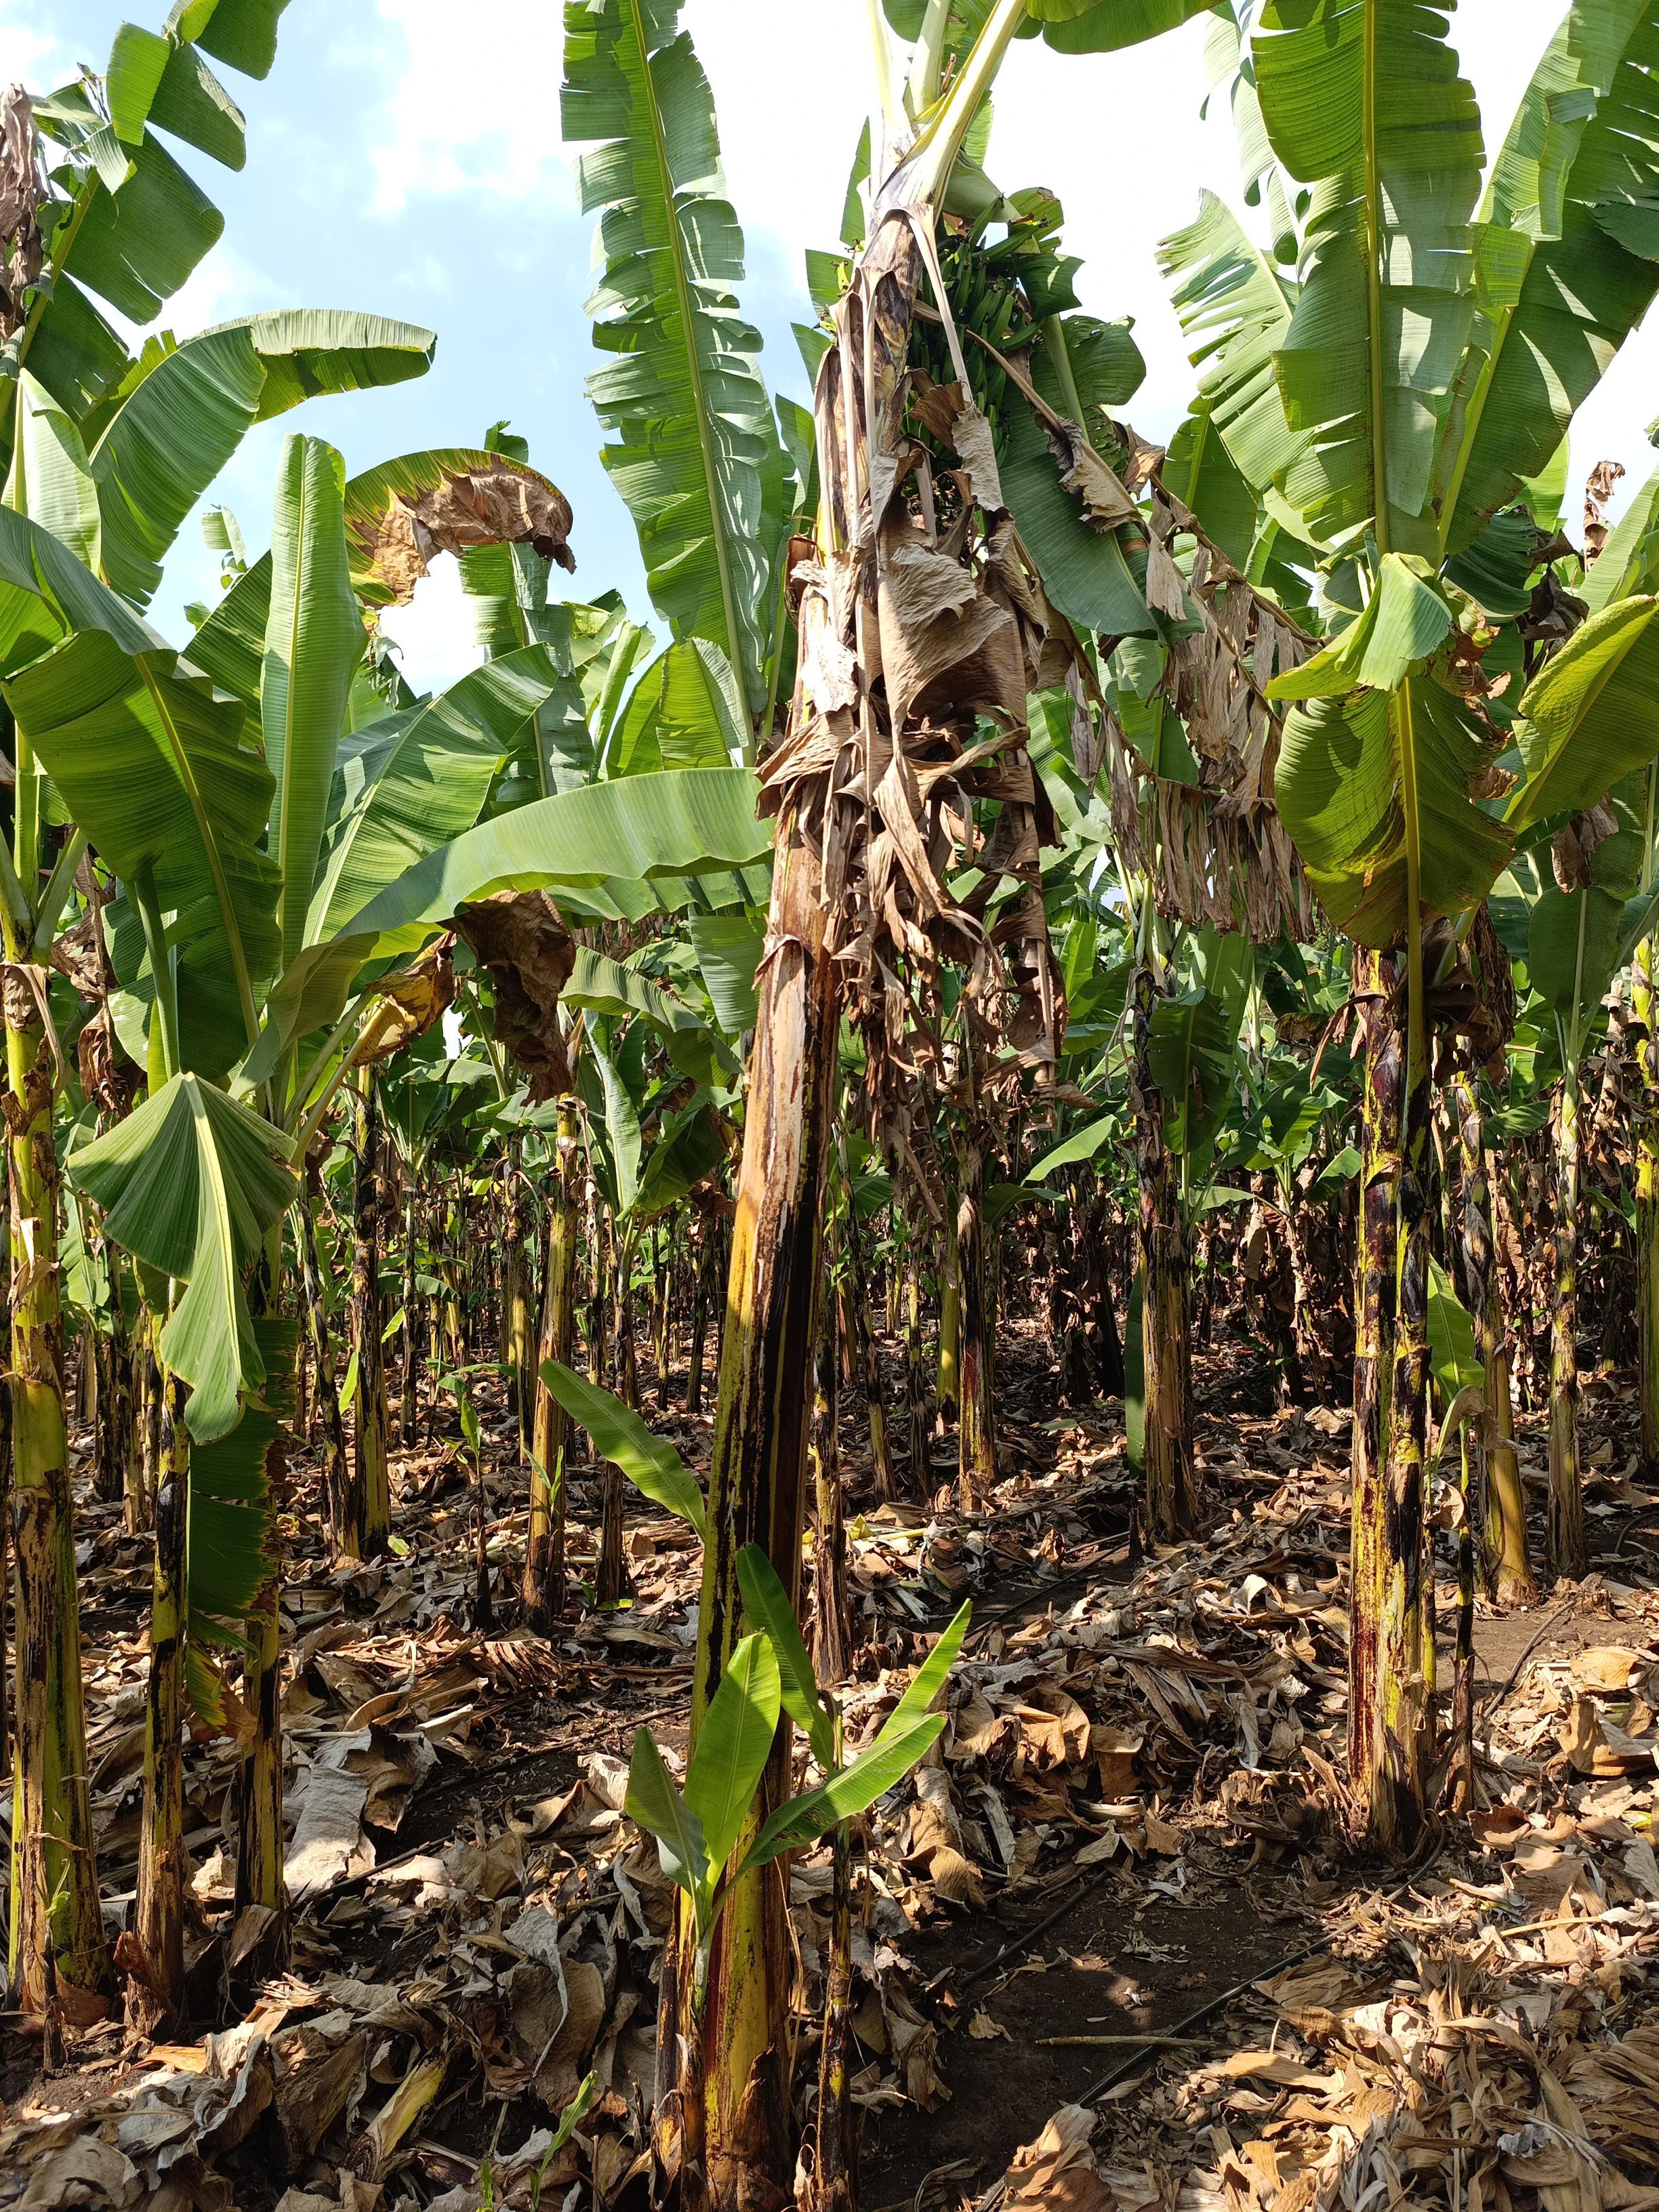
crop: banana
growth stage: vegetative
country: Tanzania
